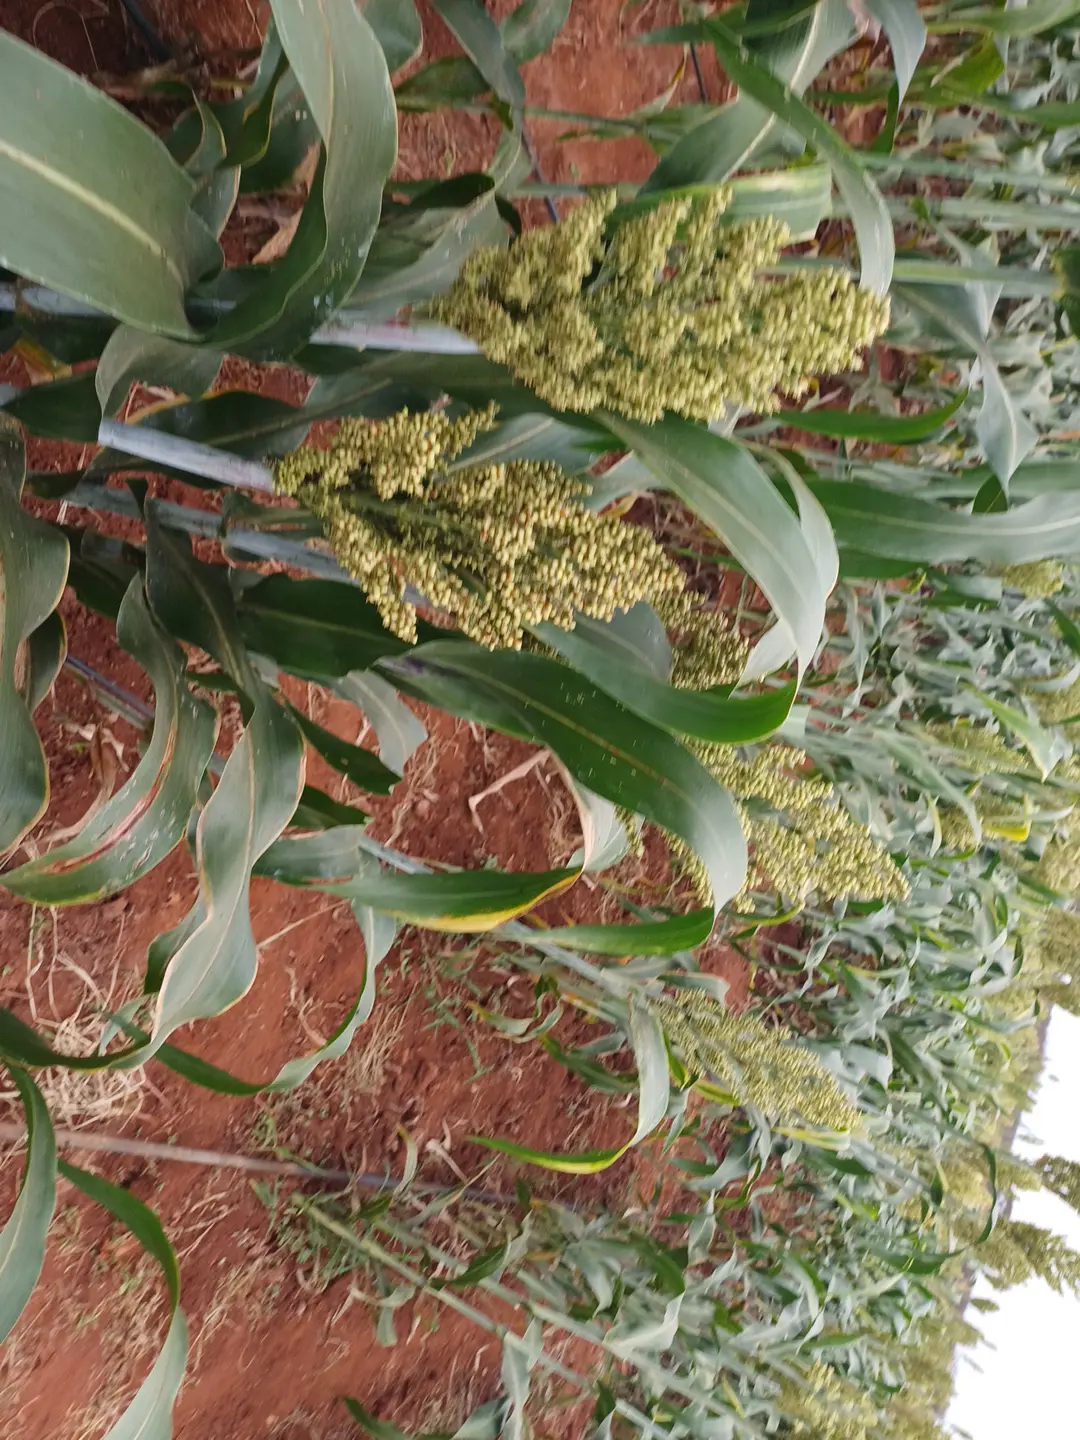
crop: sorghum
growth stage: filling grain
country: Kenya
